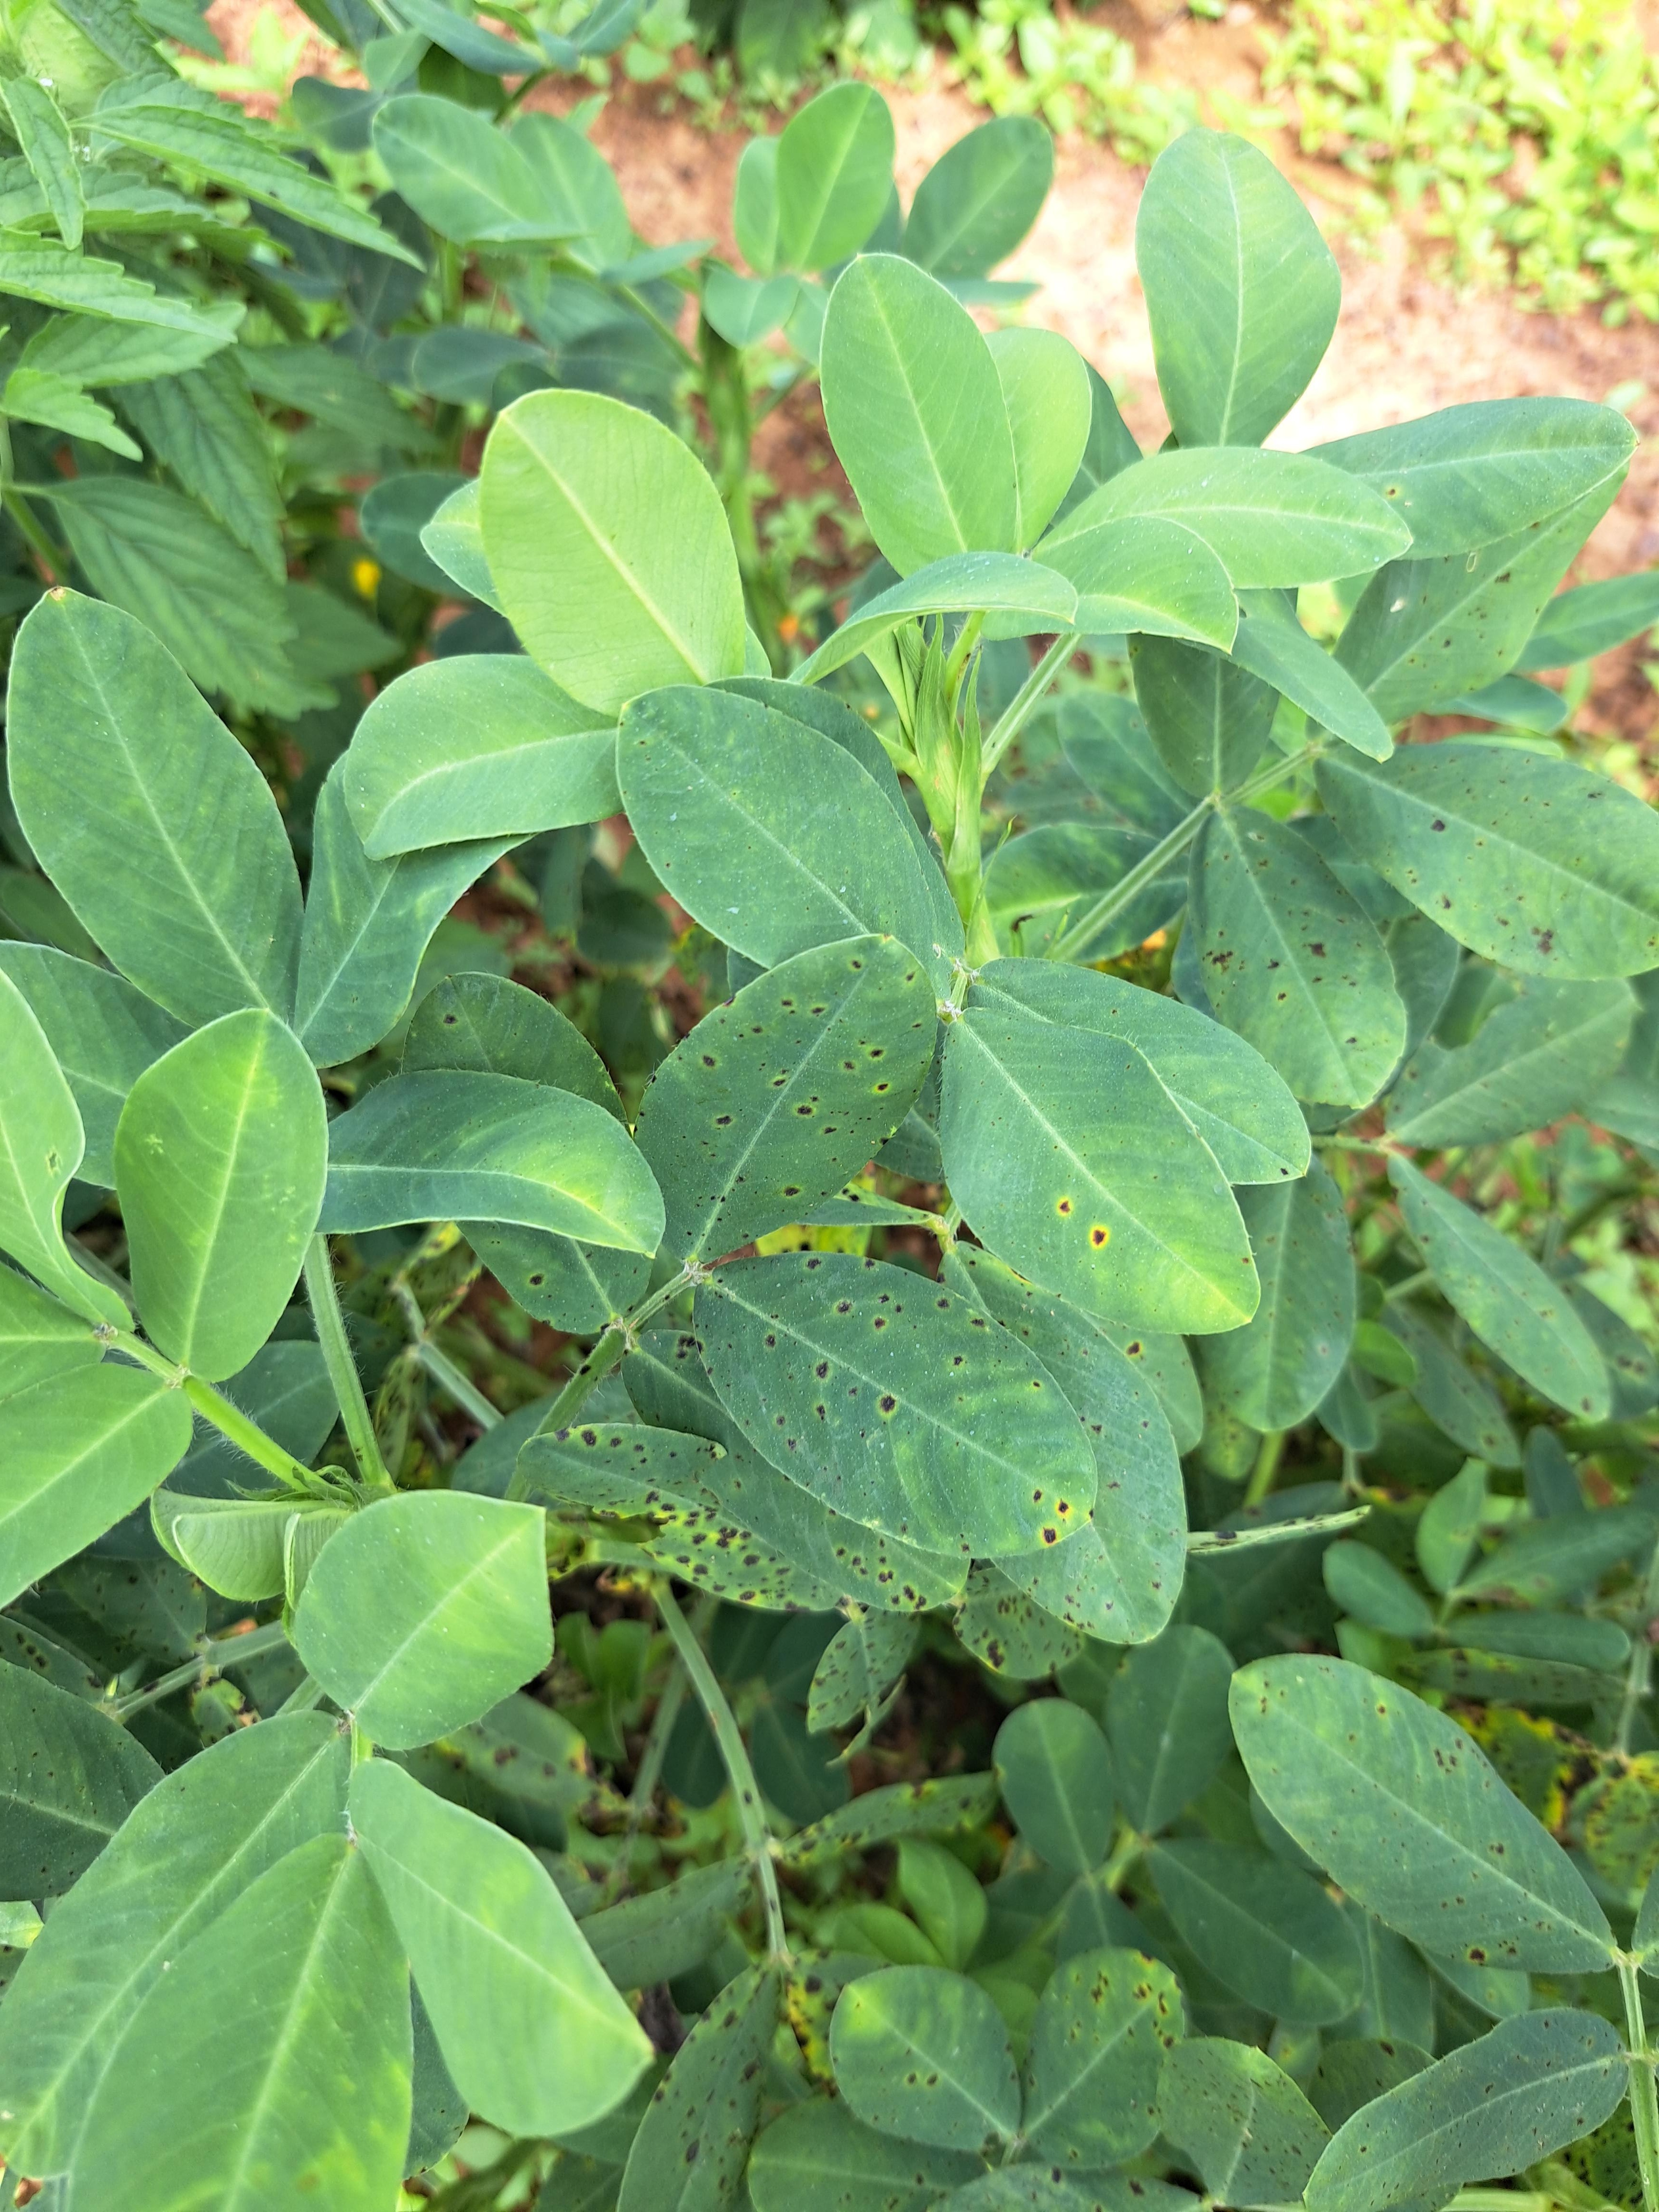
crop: groundnut
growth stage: development pod
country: Ghana
